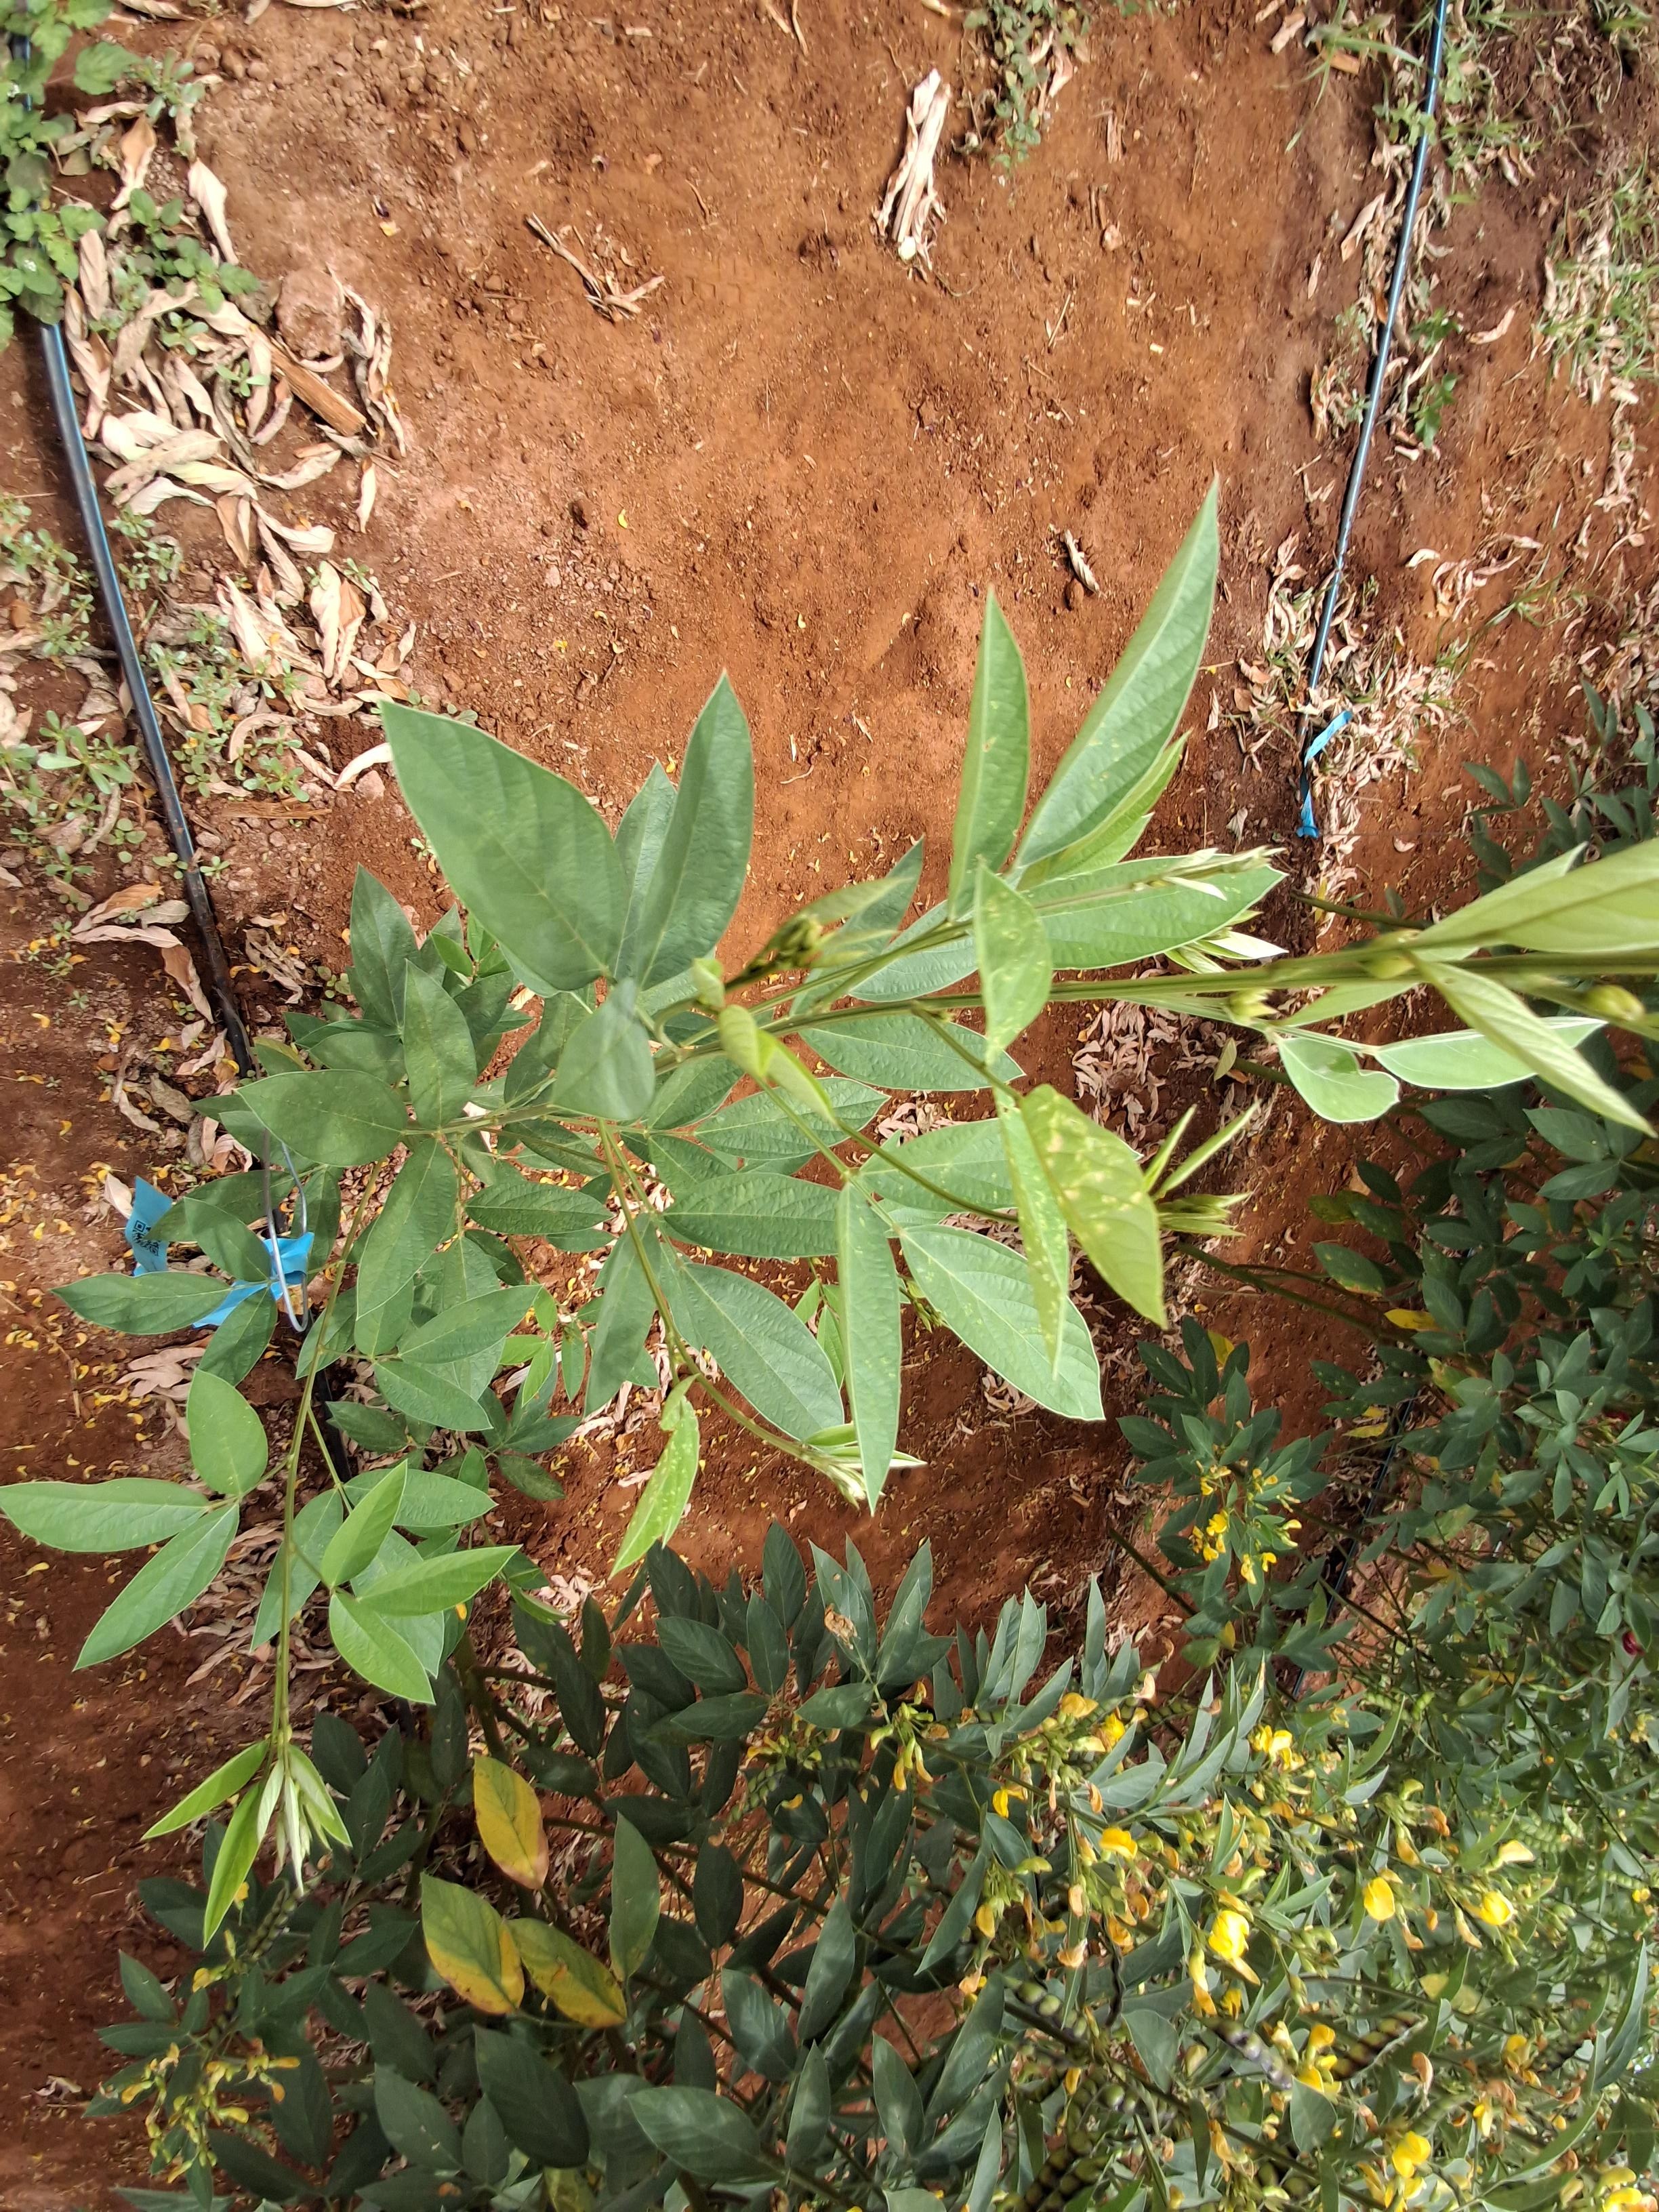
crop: pigeonpea
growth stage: development pod
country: Kenya
